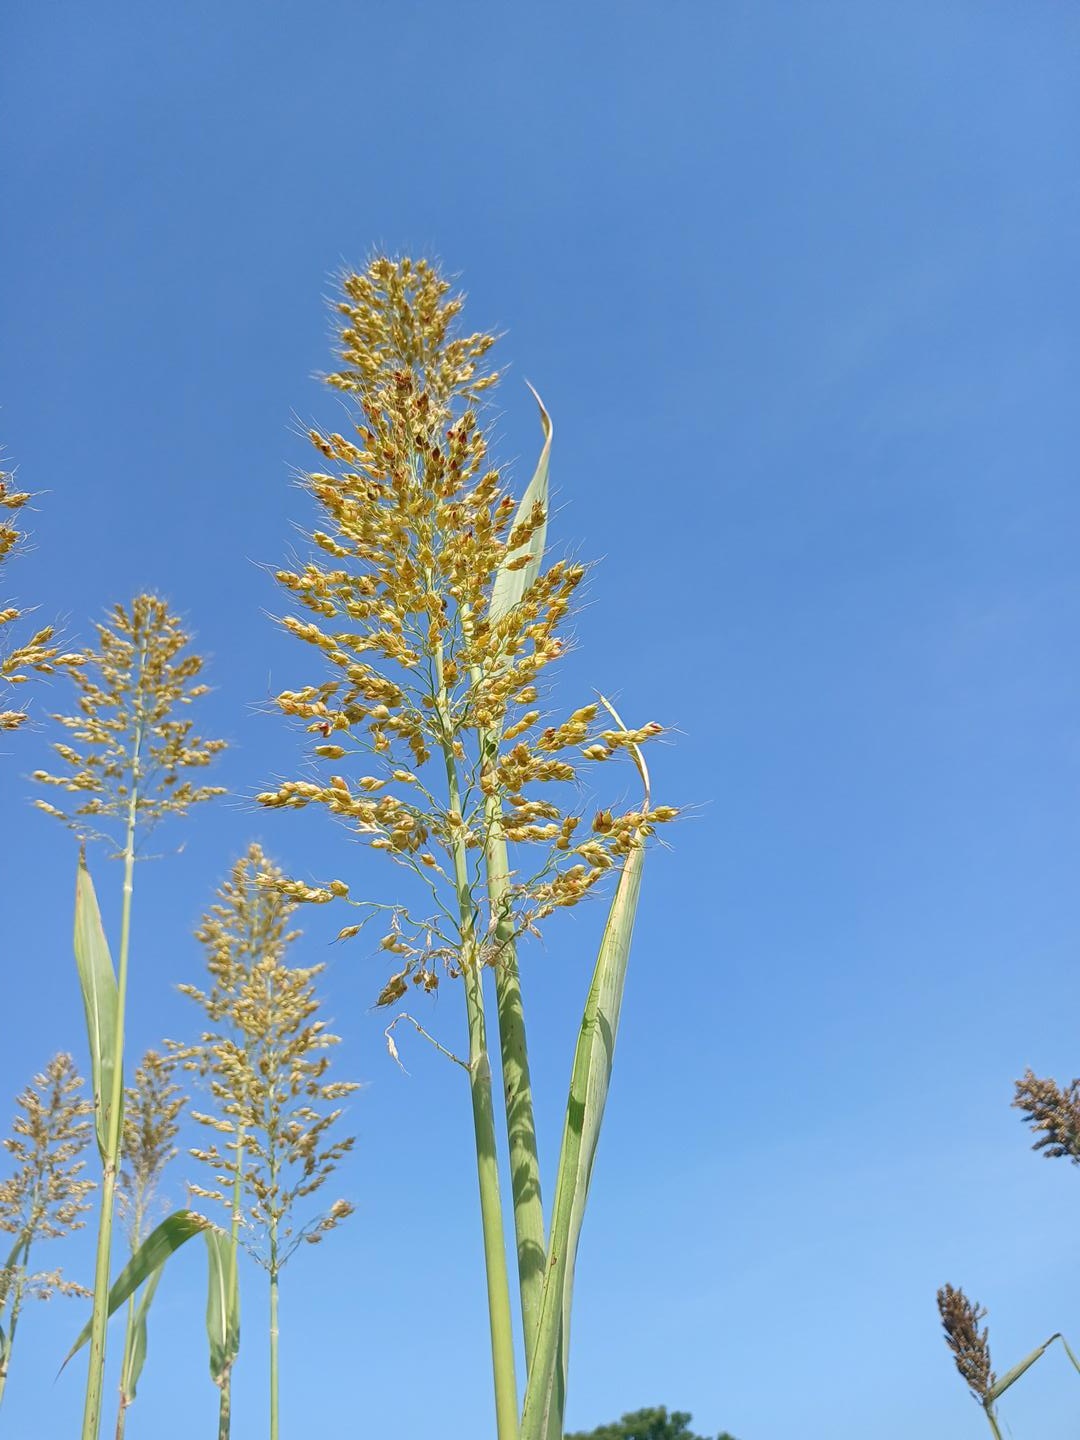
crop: sorghum
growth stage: filling grain
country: Senegal
